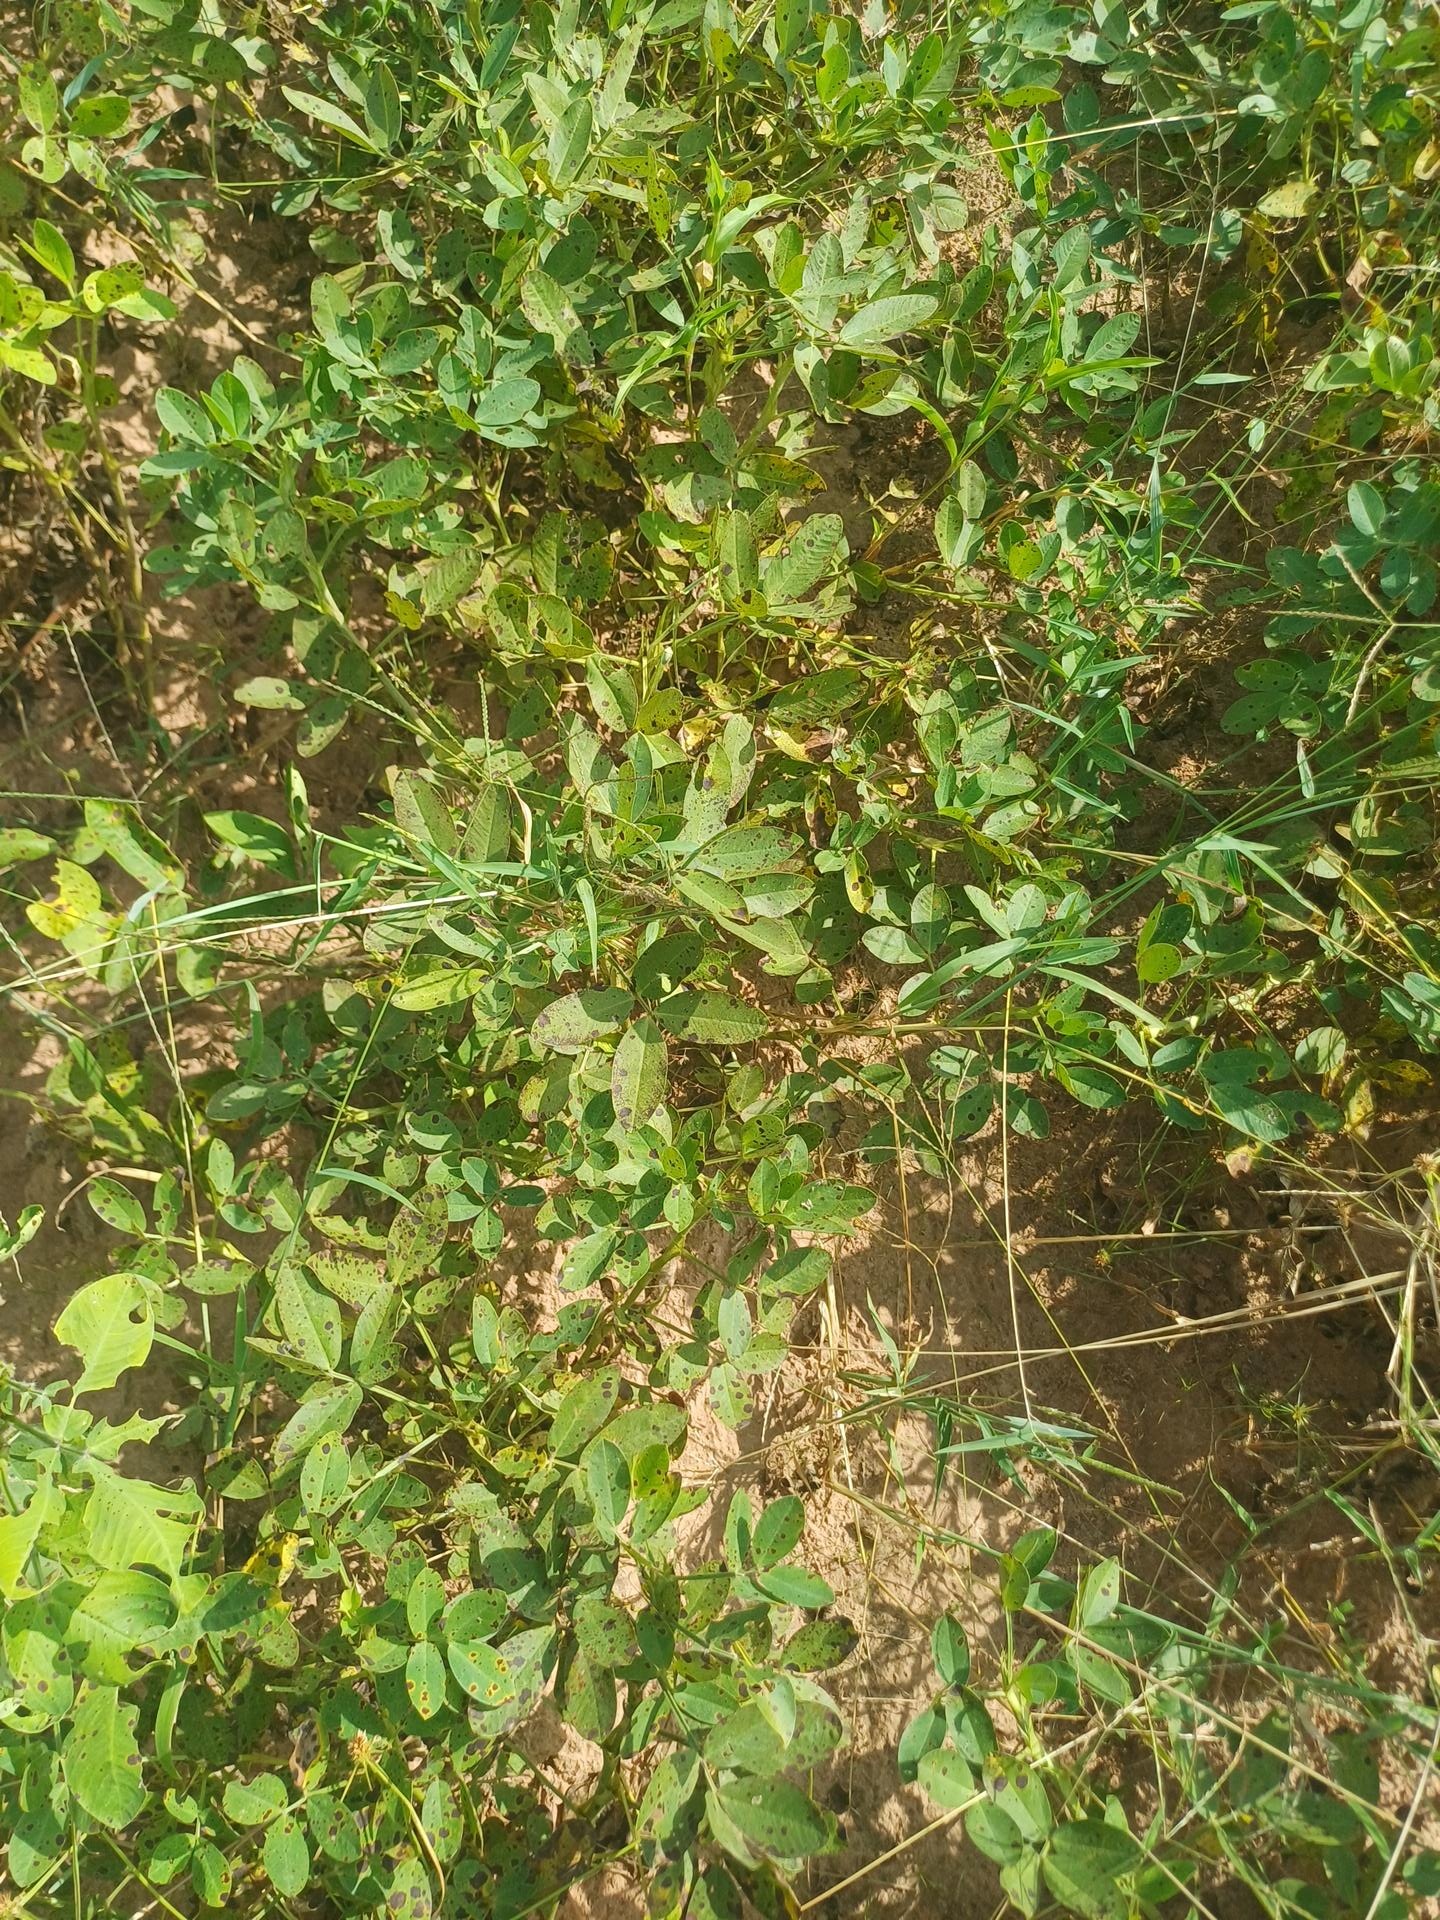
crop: groundnut
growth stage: flowering
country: Senegal
